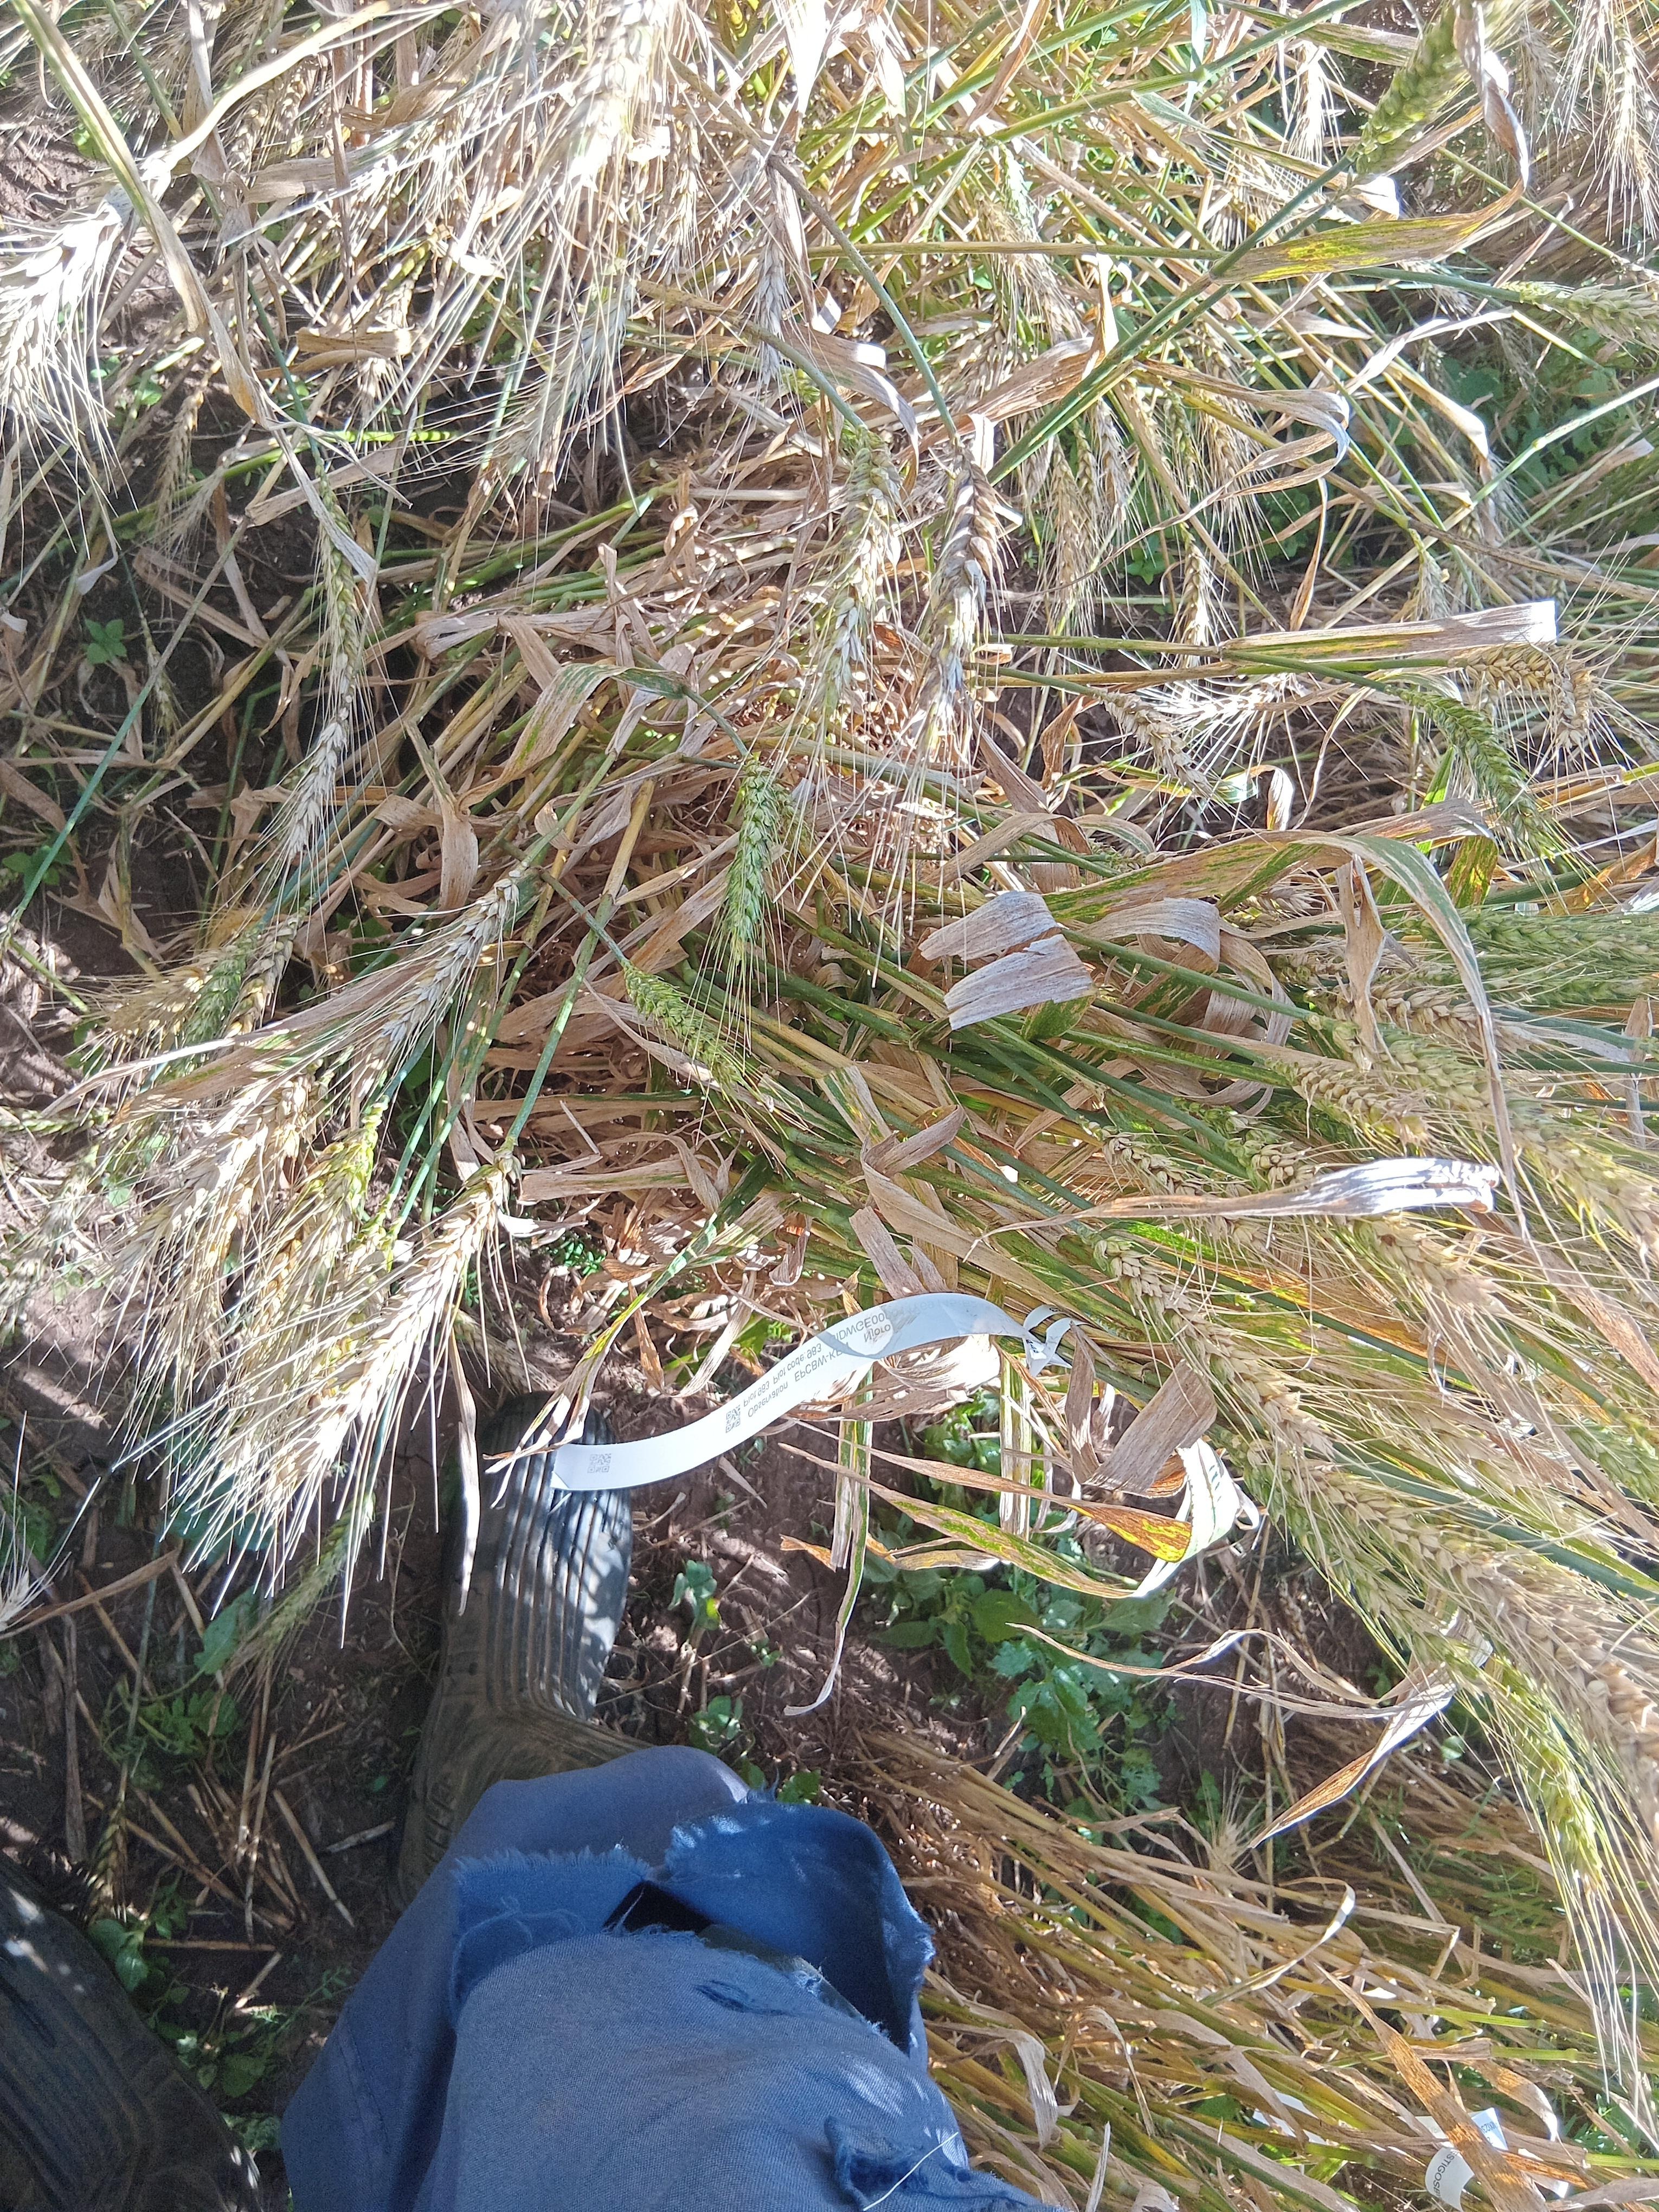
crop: wheat
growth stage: maturity
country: Kenya
